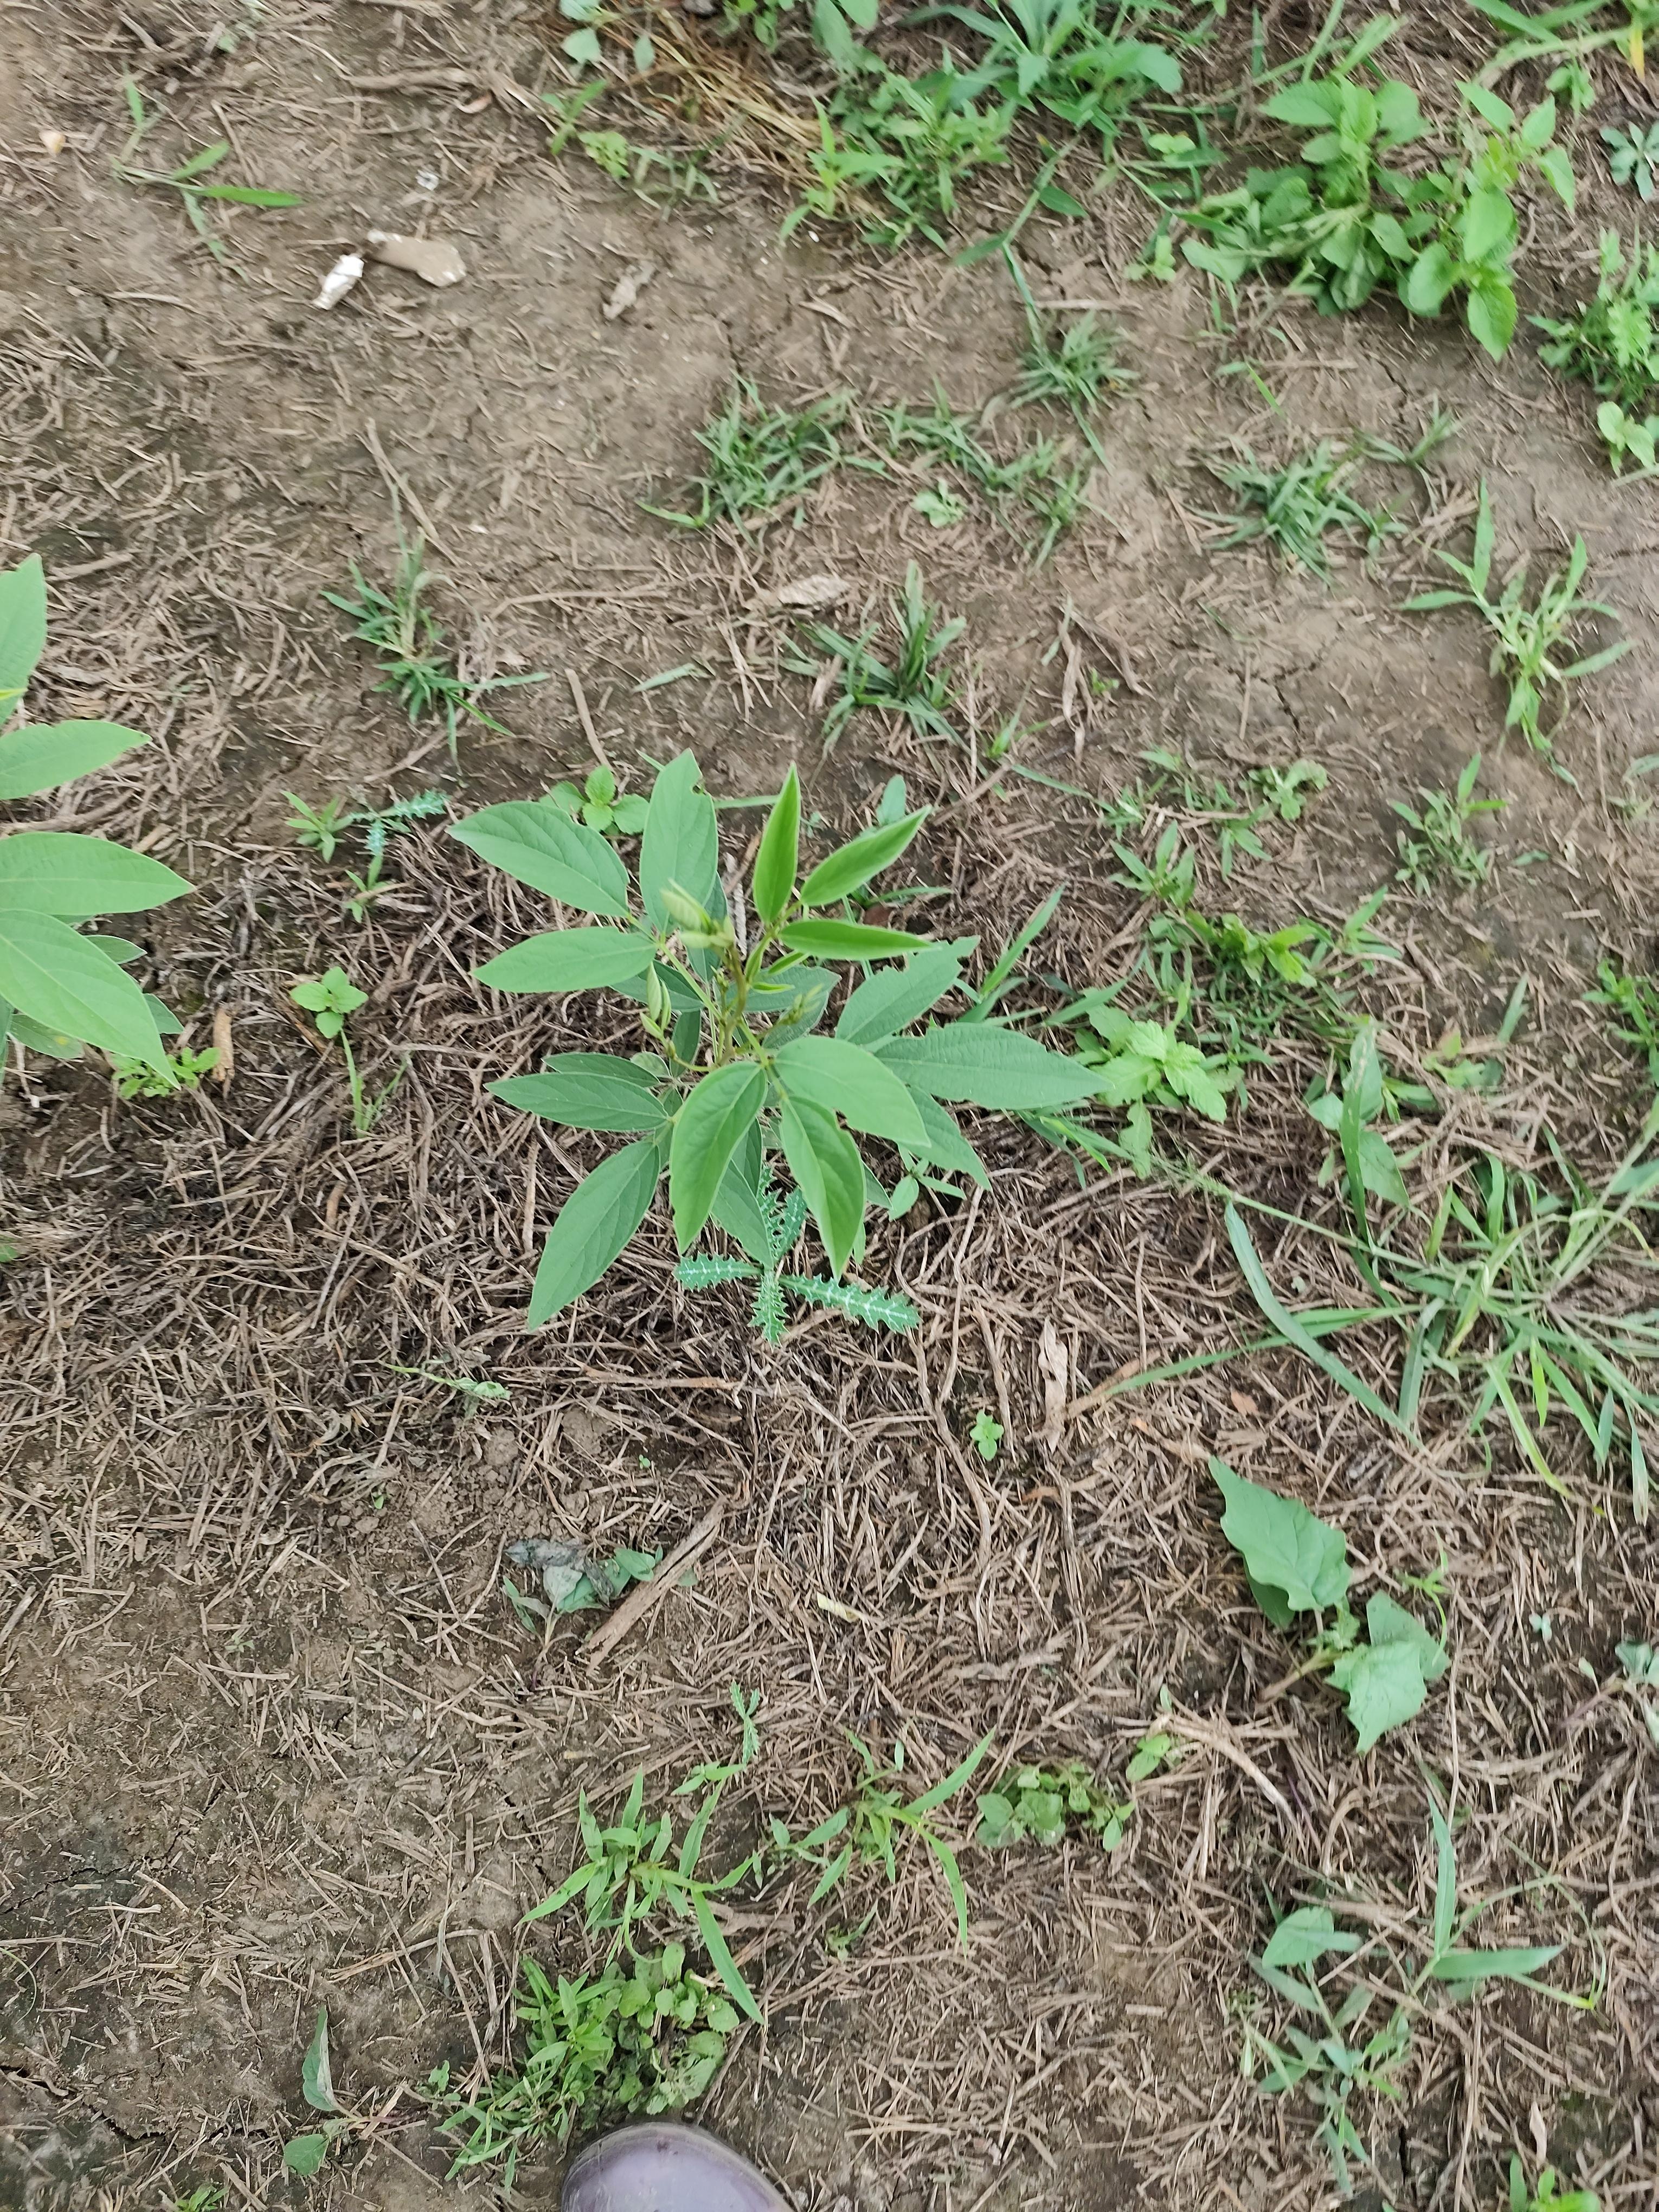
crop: pigeonpea
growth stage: flowering
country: Tanzania
